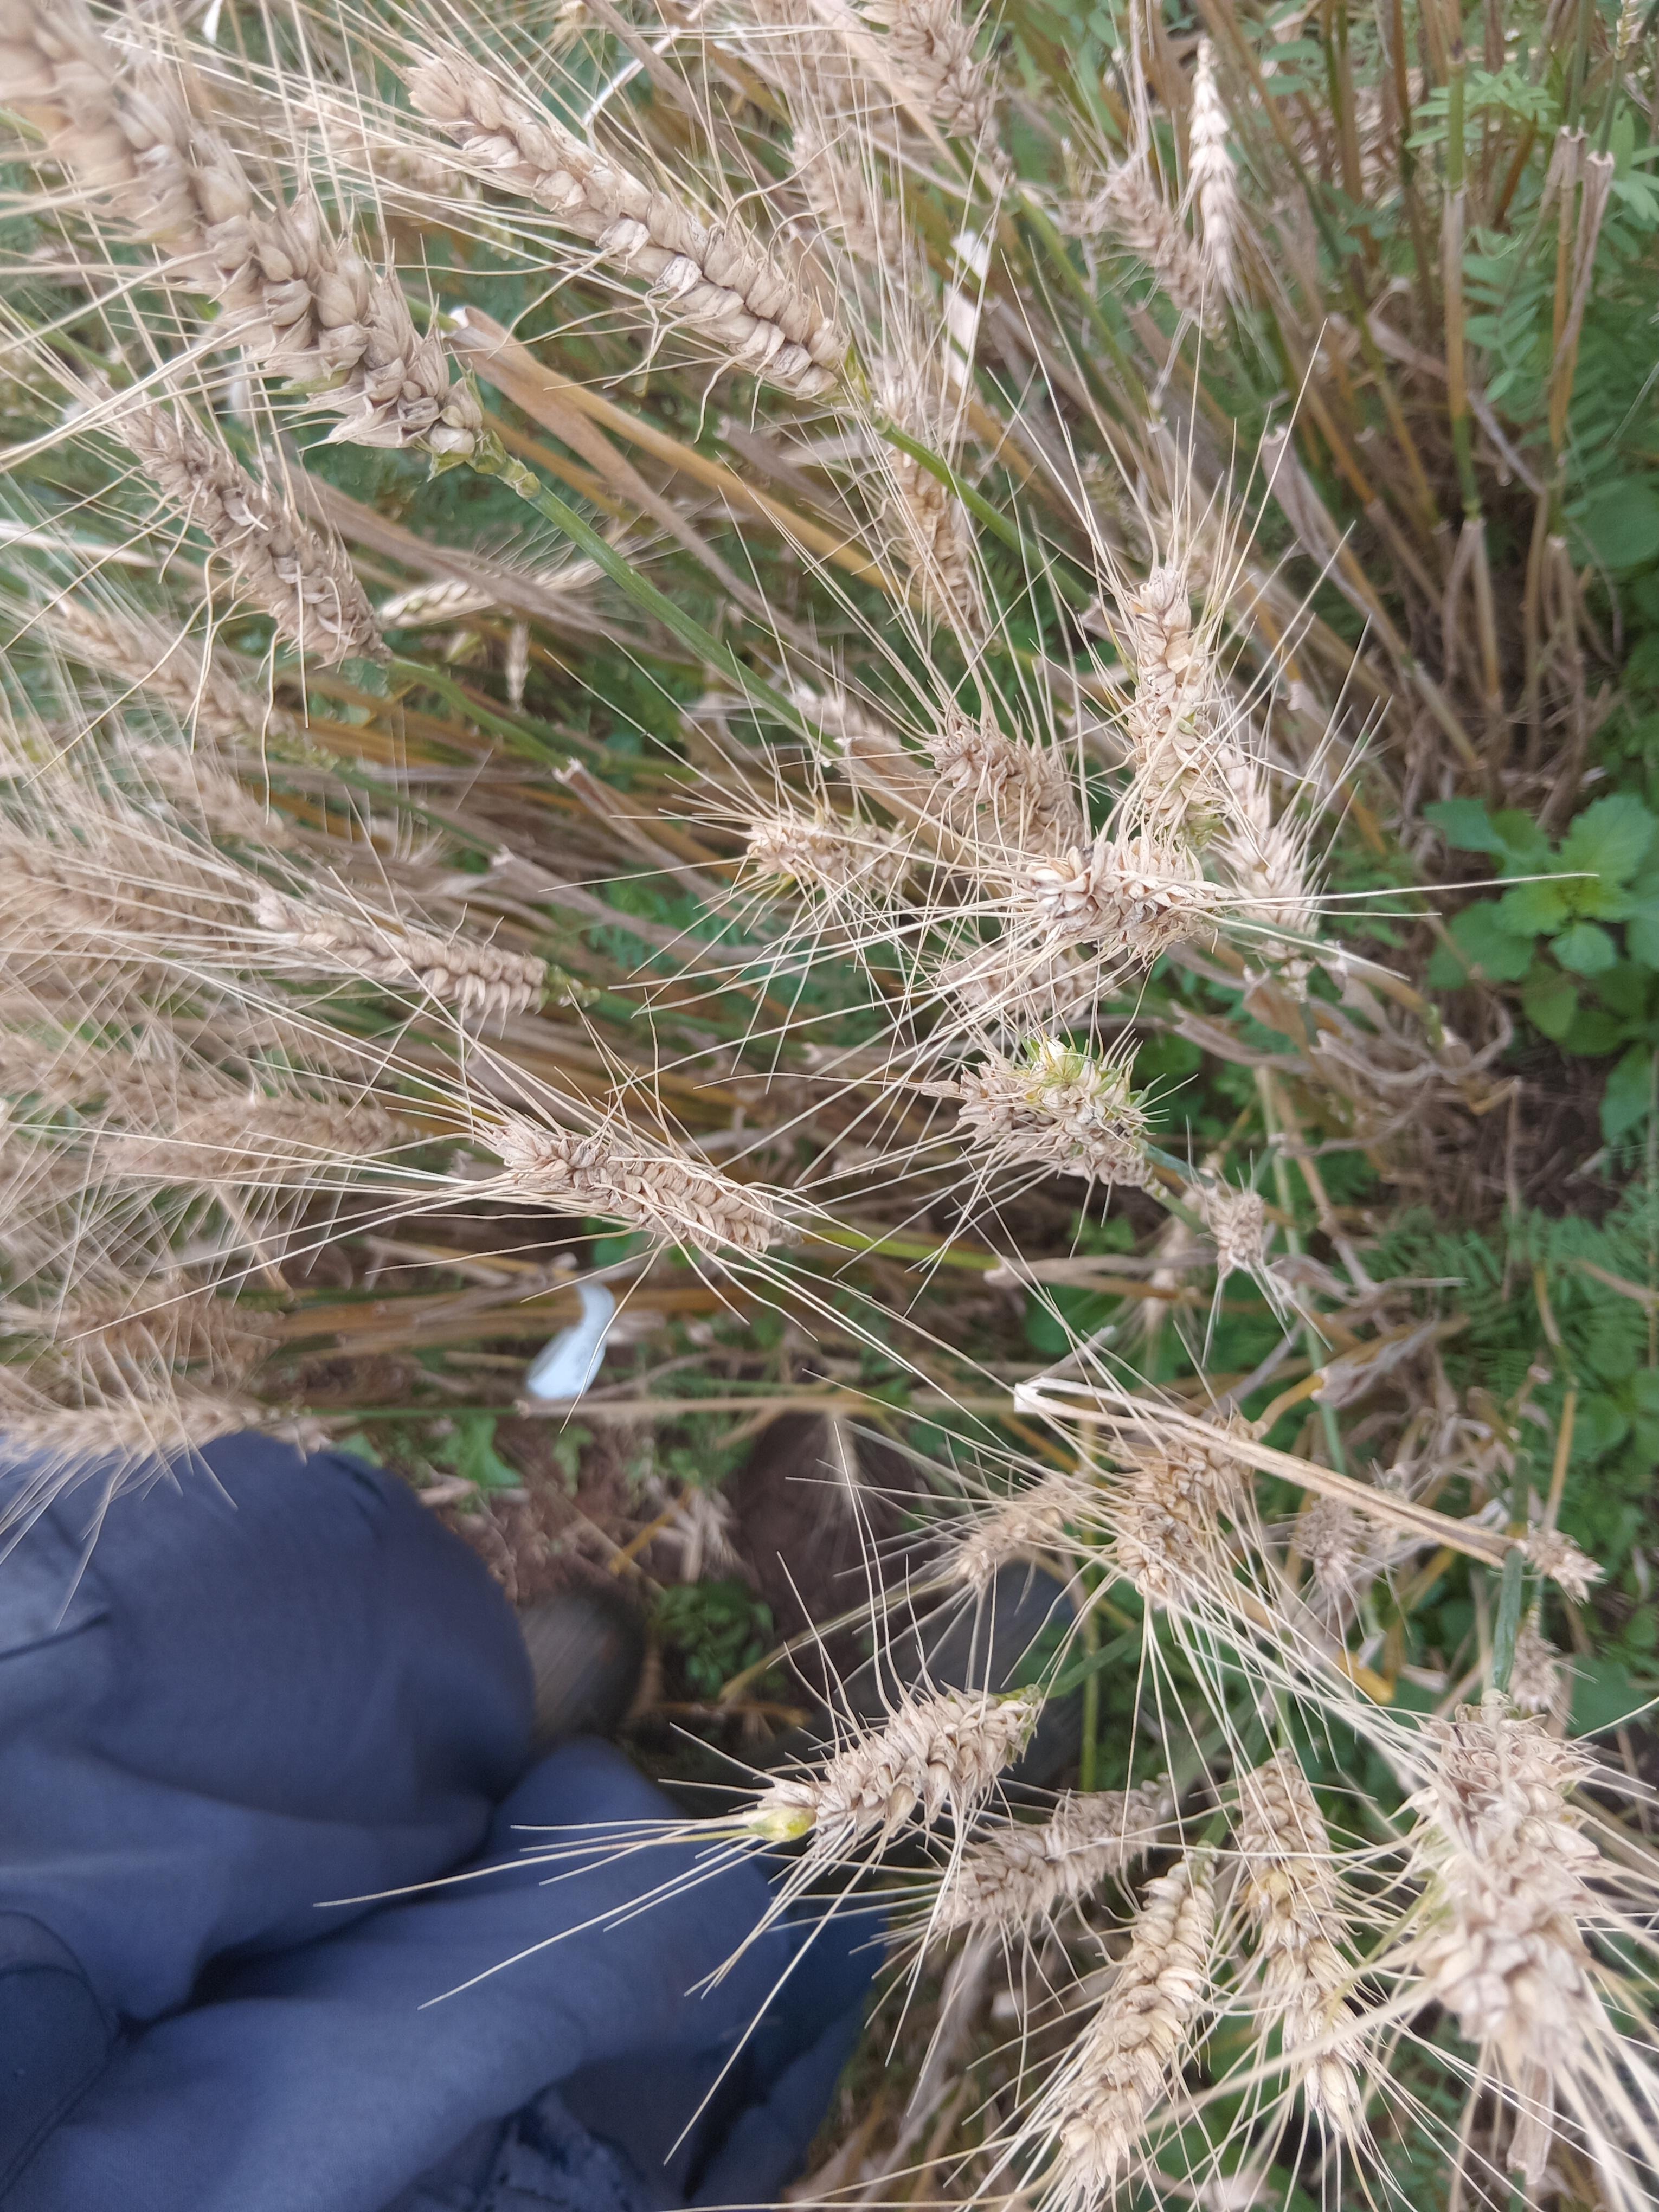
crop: wheat
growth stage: maturity
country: Kenya
